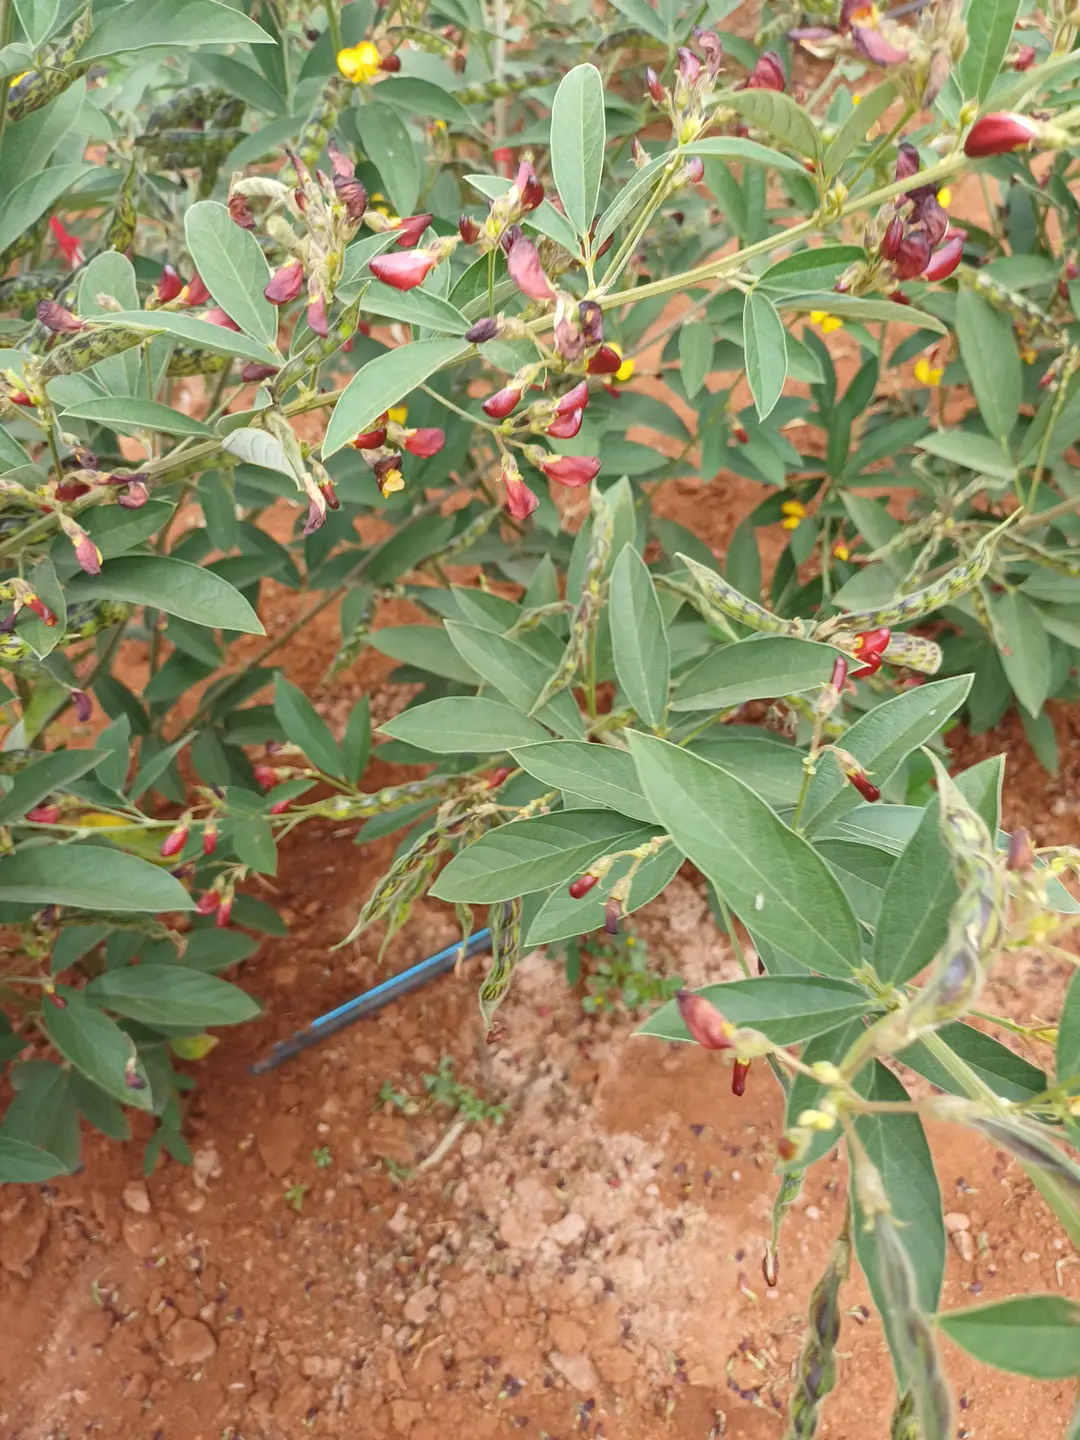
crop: pigeonpea
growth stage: development pod
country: Kenya
